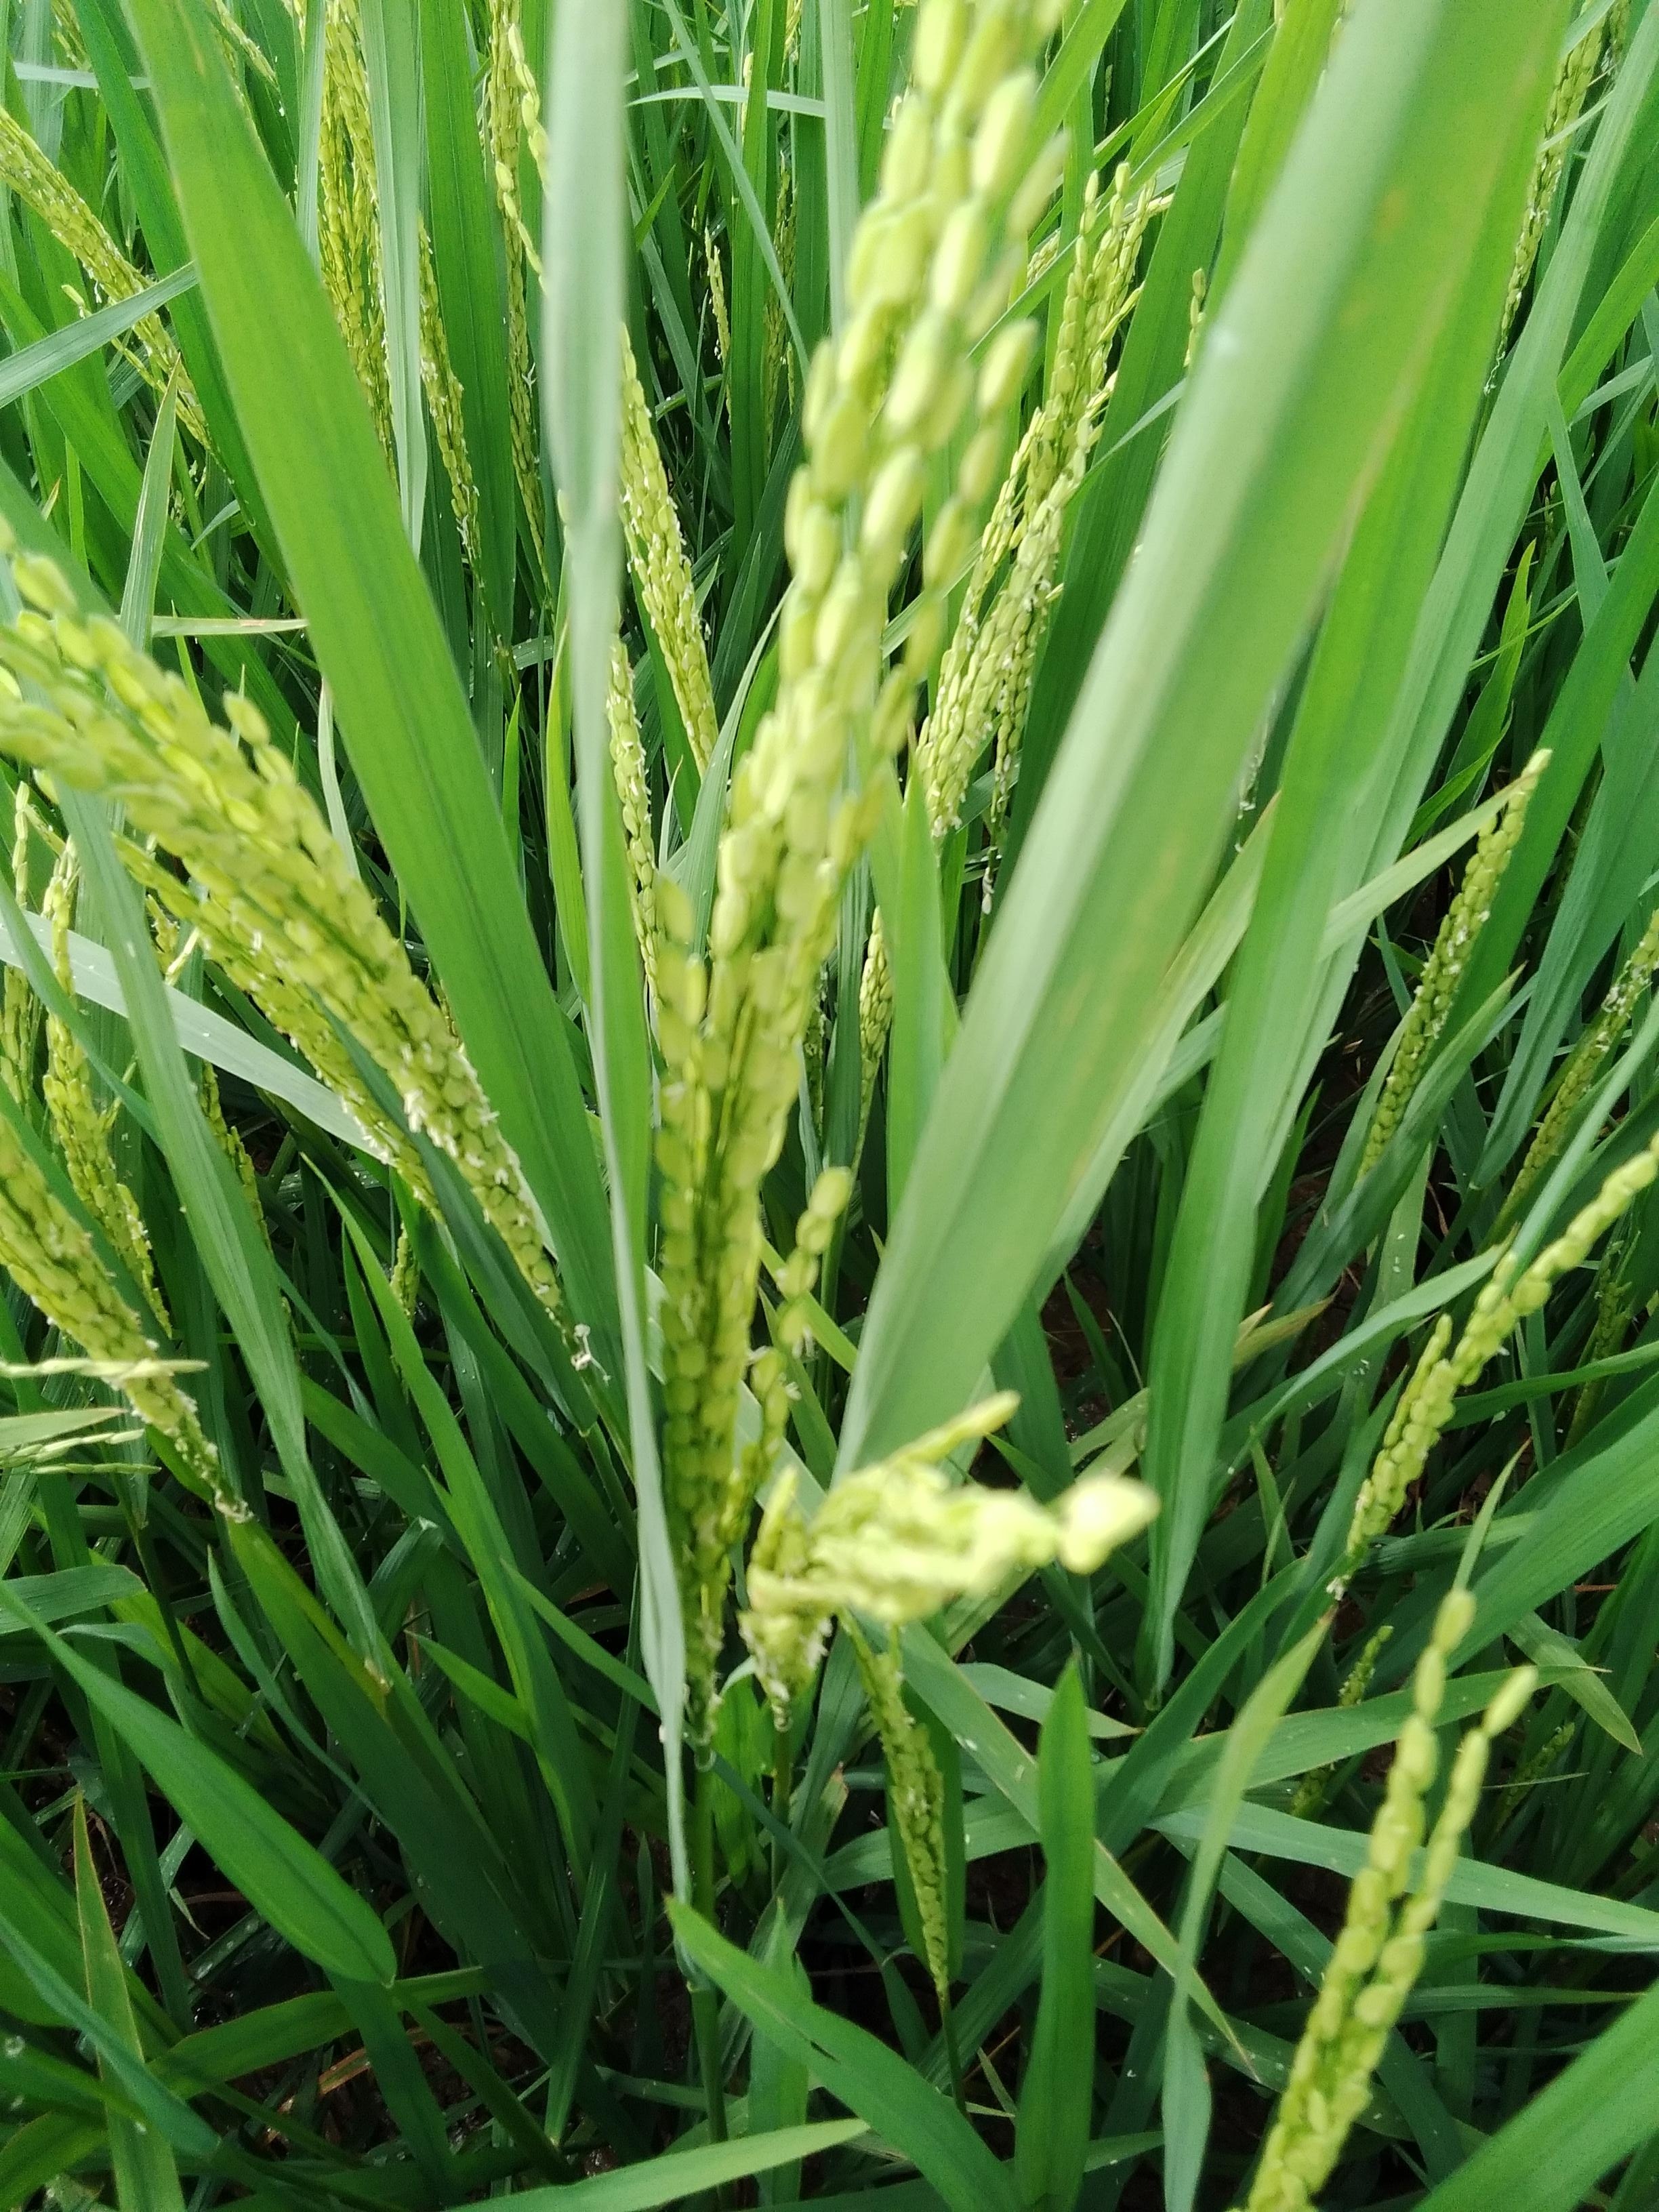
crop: rice
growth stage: flowering
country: Nigeria
